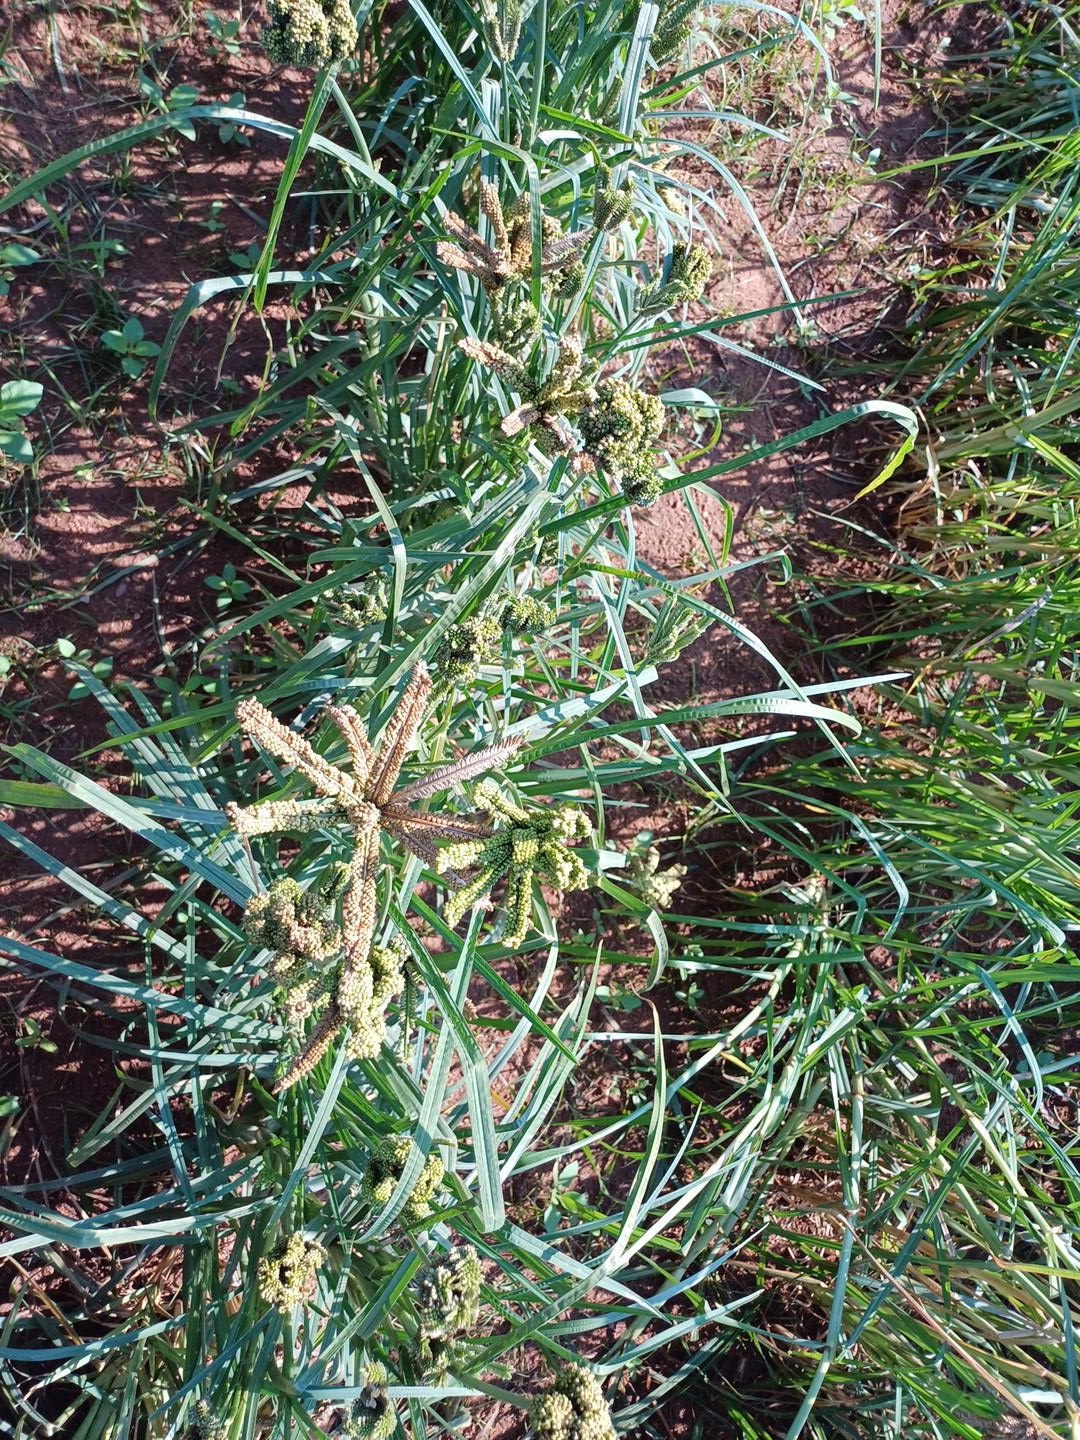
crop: finger millet
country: Kenya
